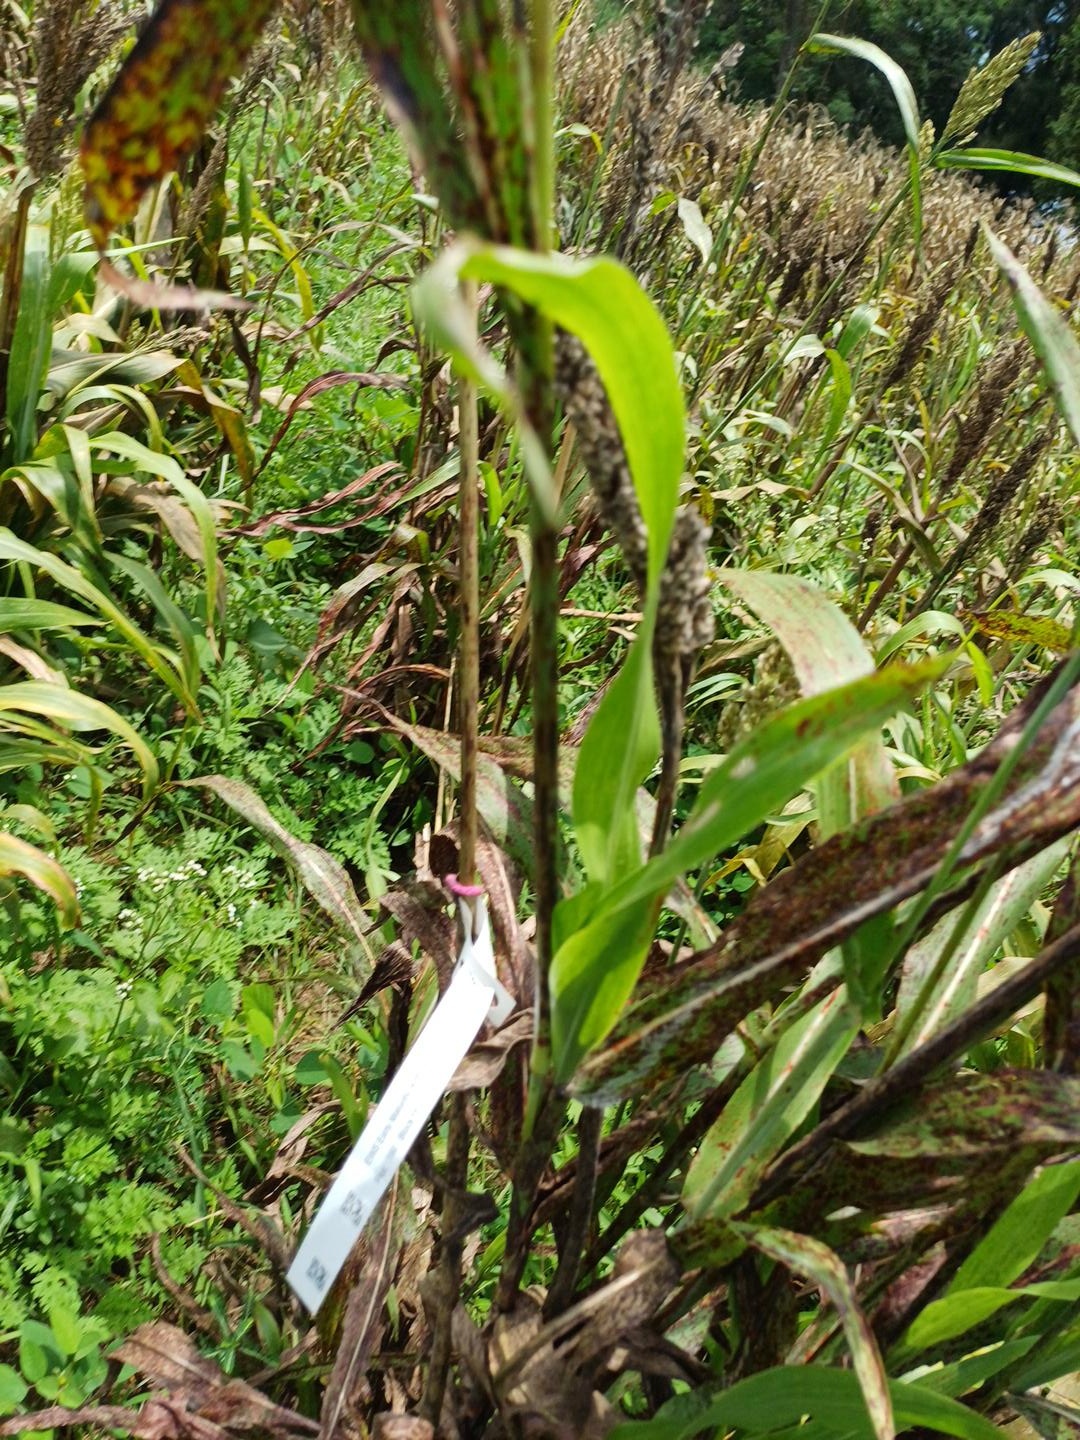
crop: sorghum
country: Kenya
